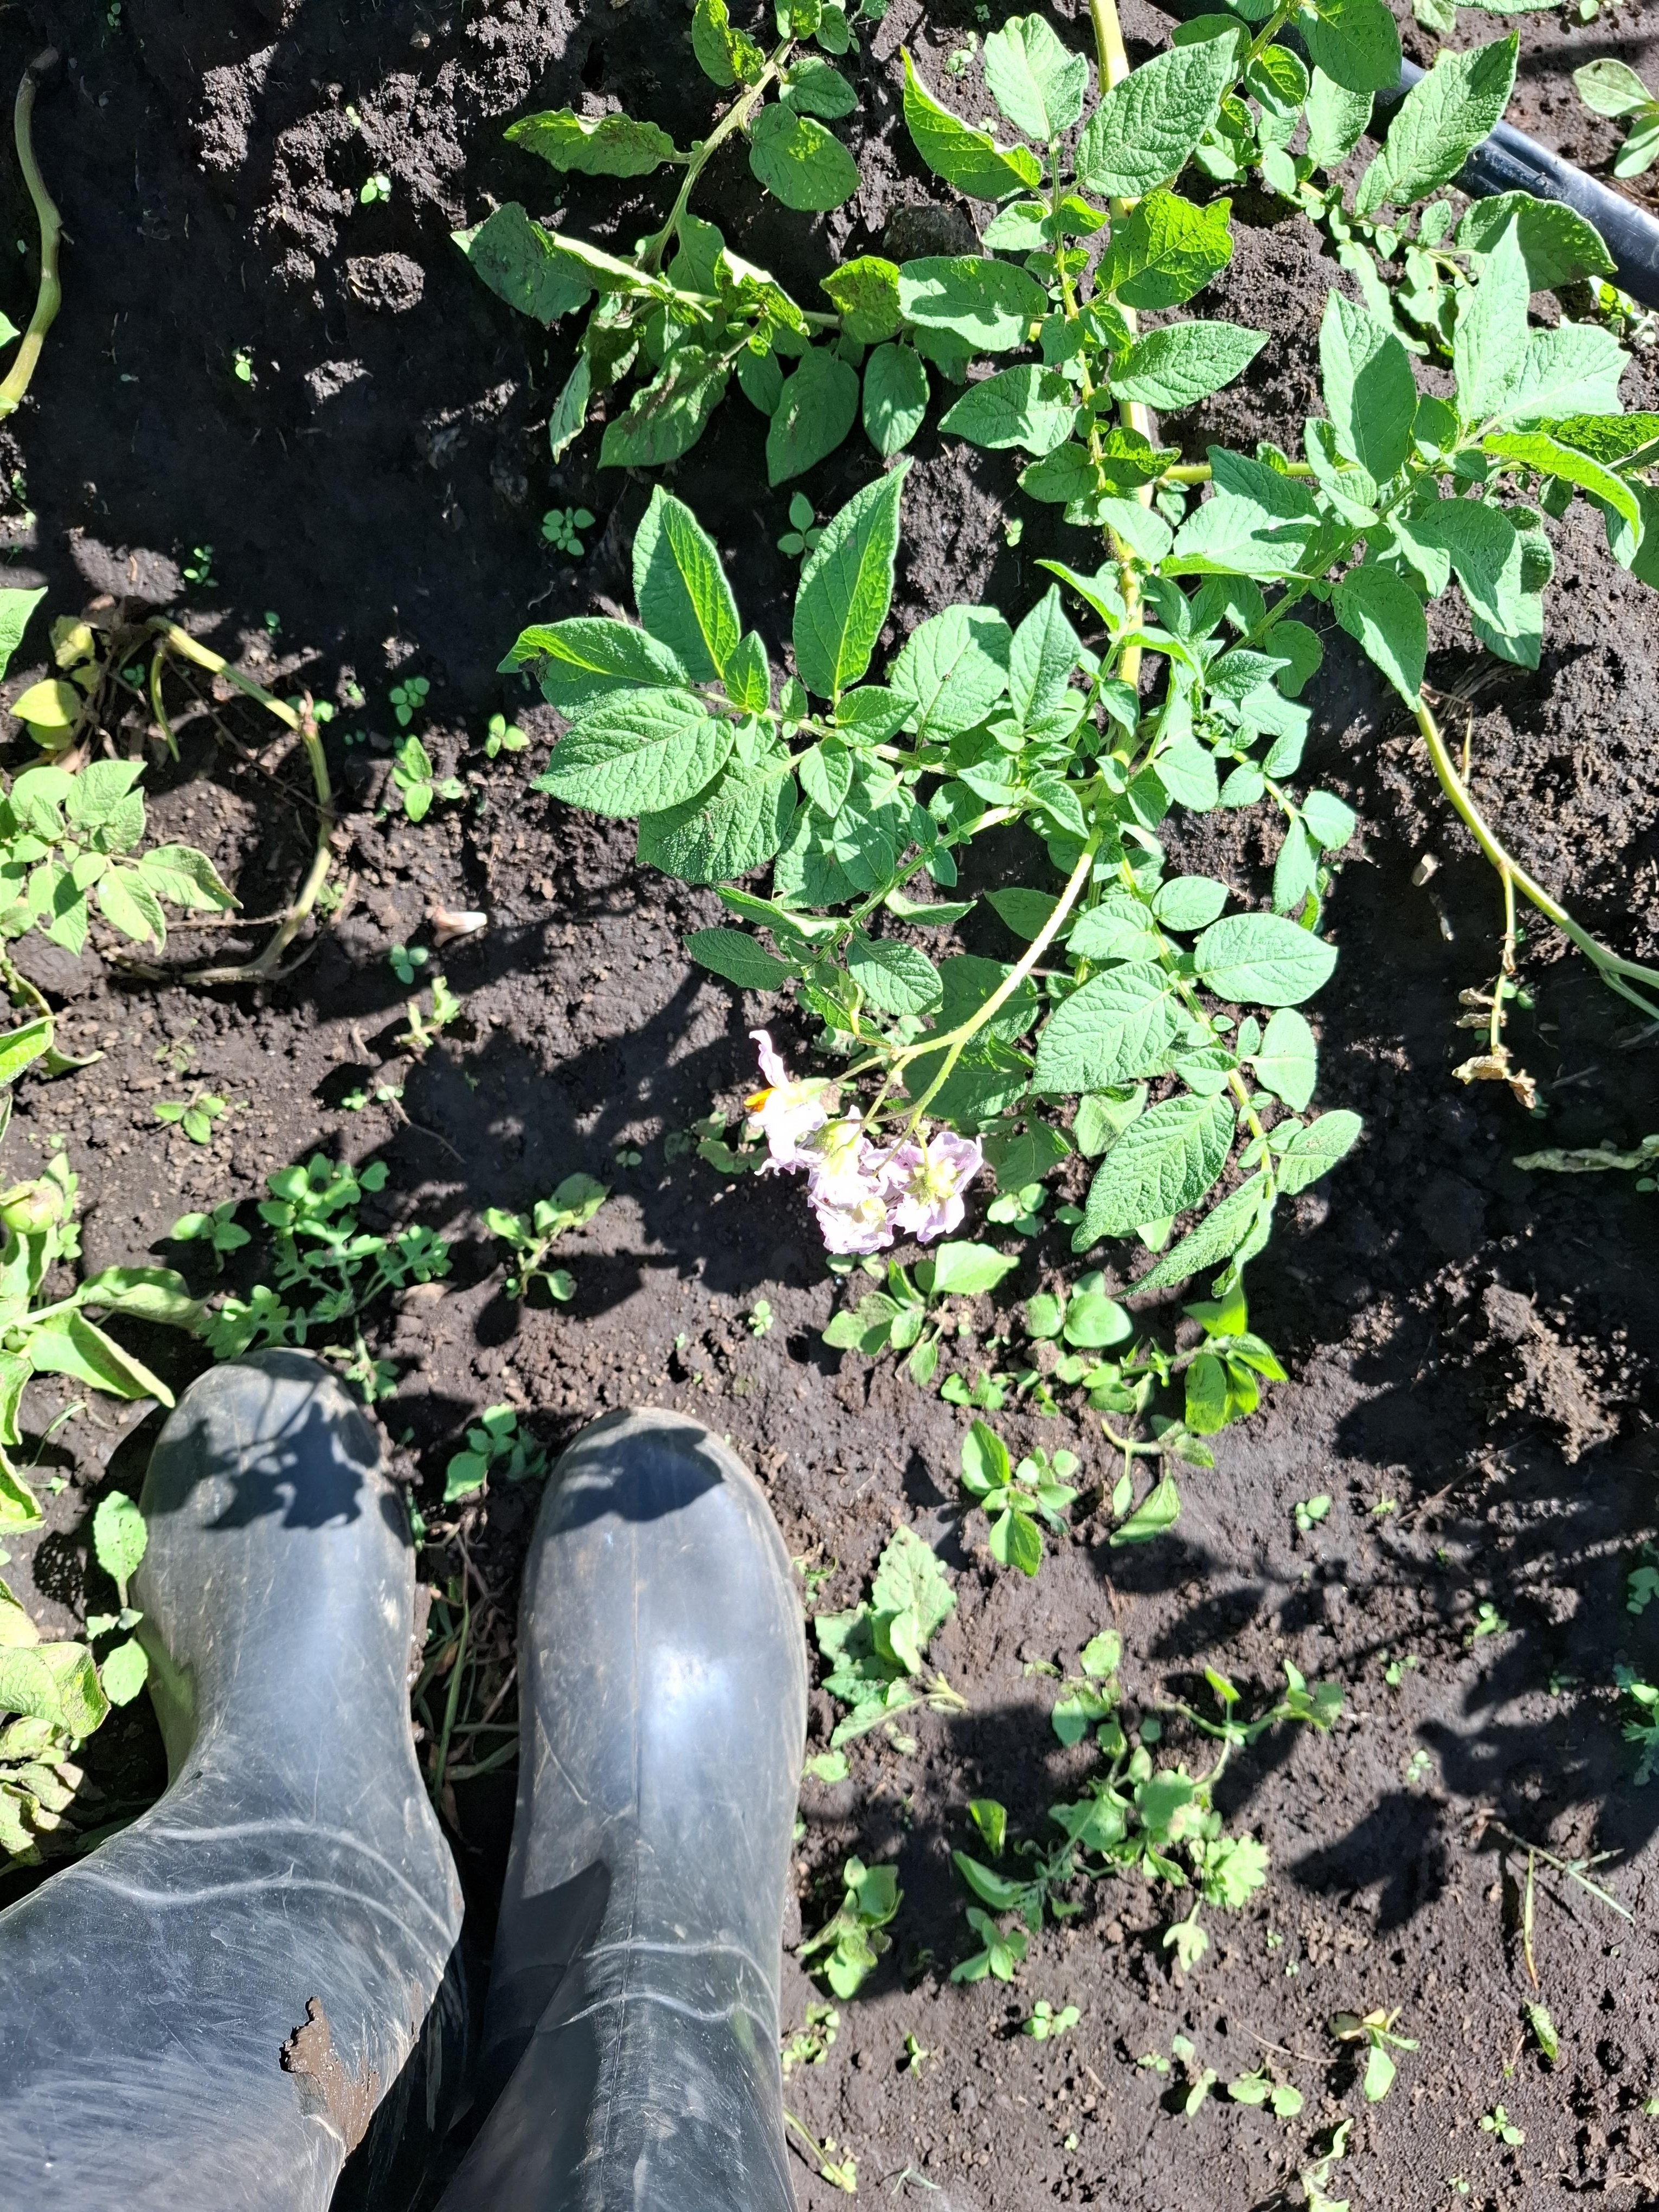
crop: potato
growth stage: flowering
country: Tanzania
